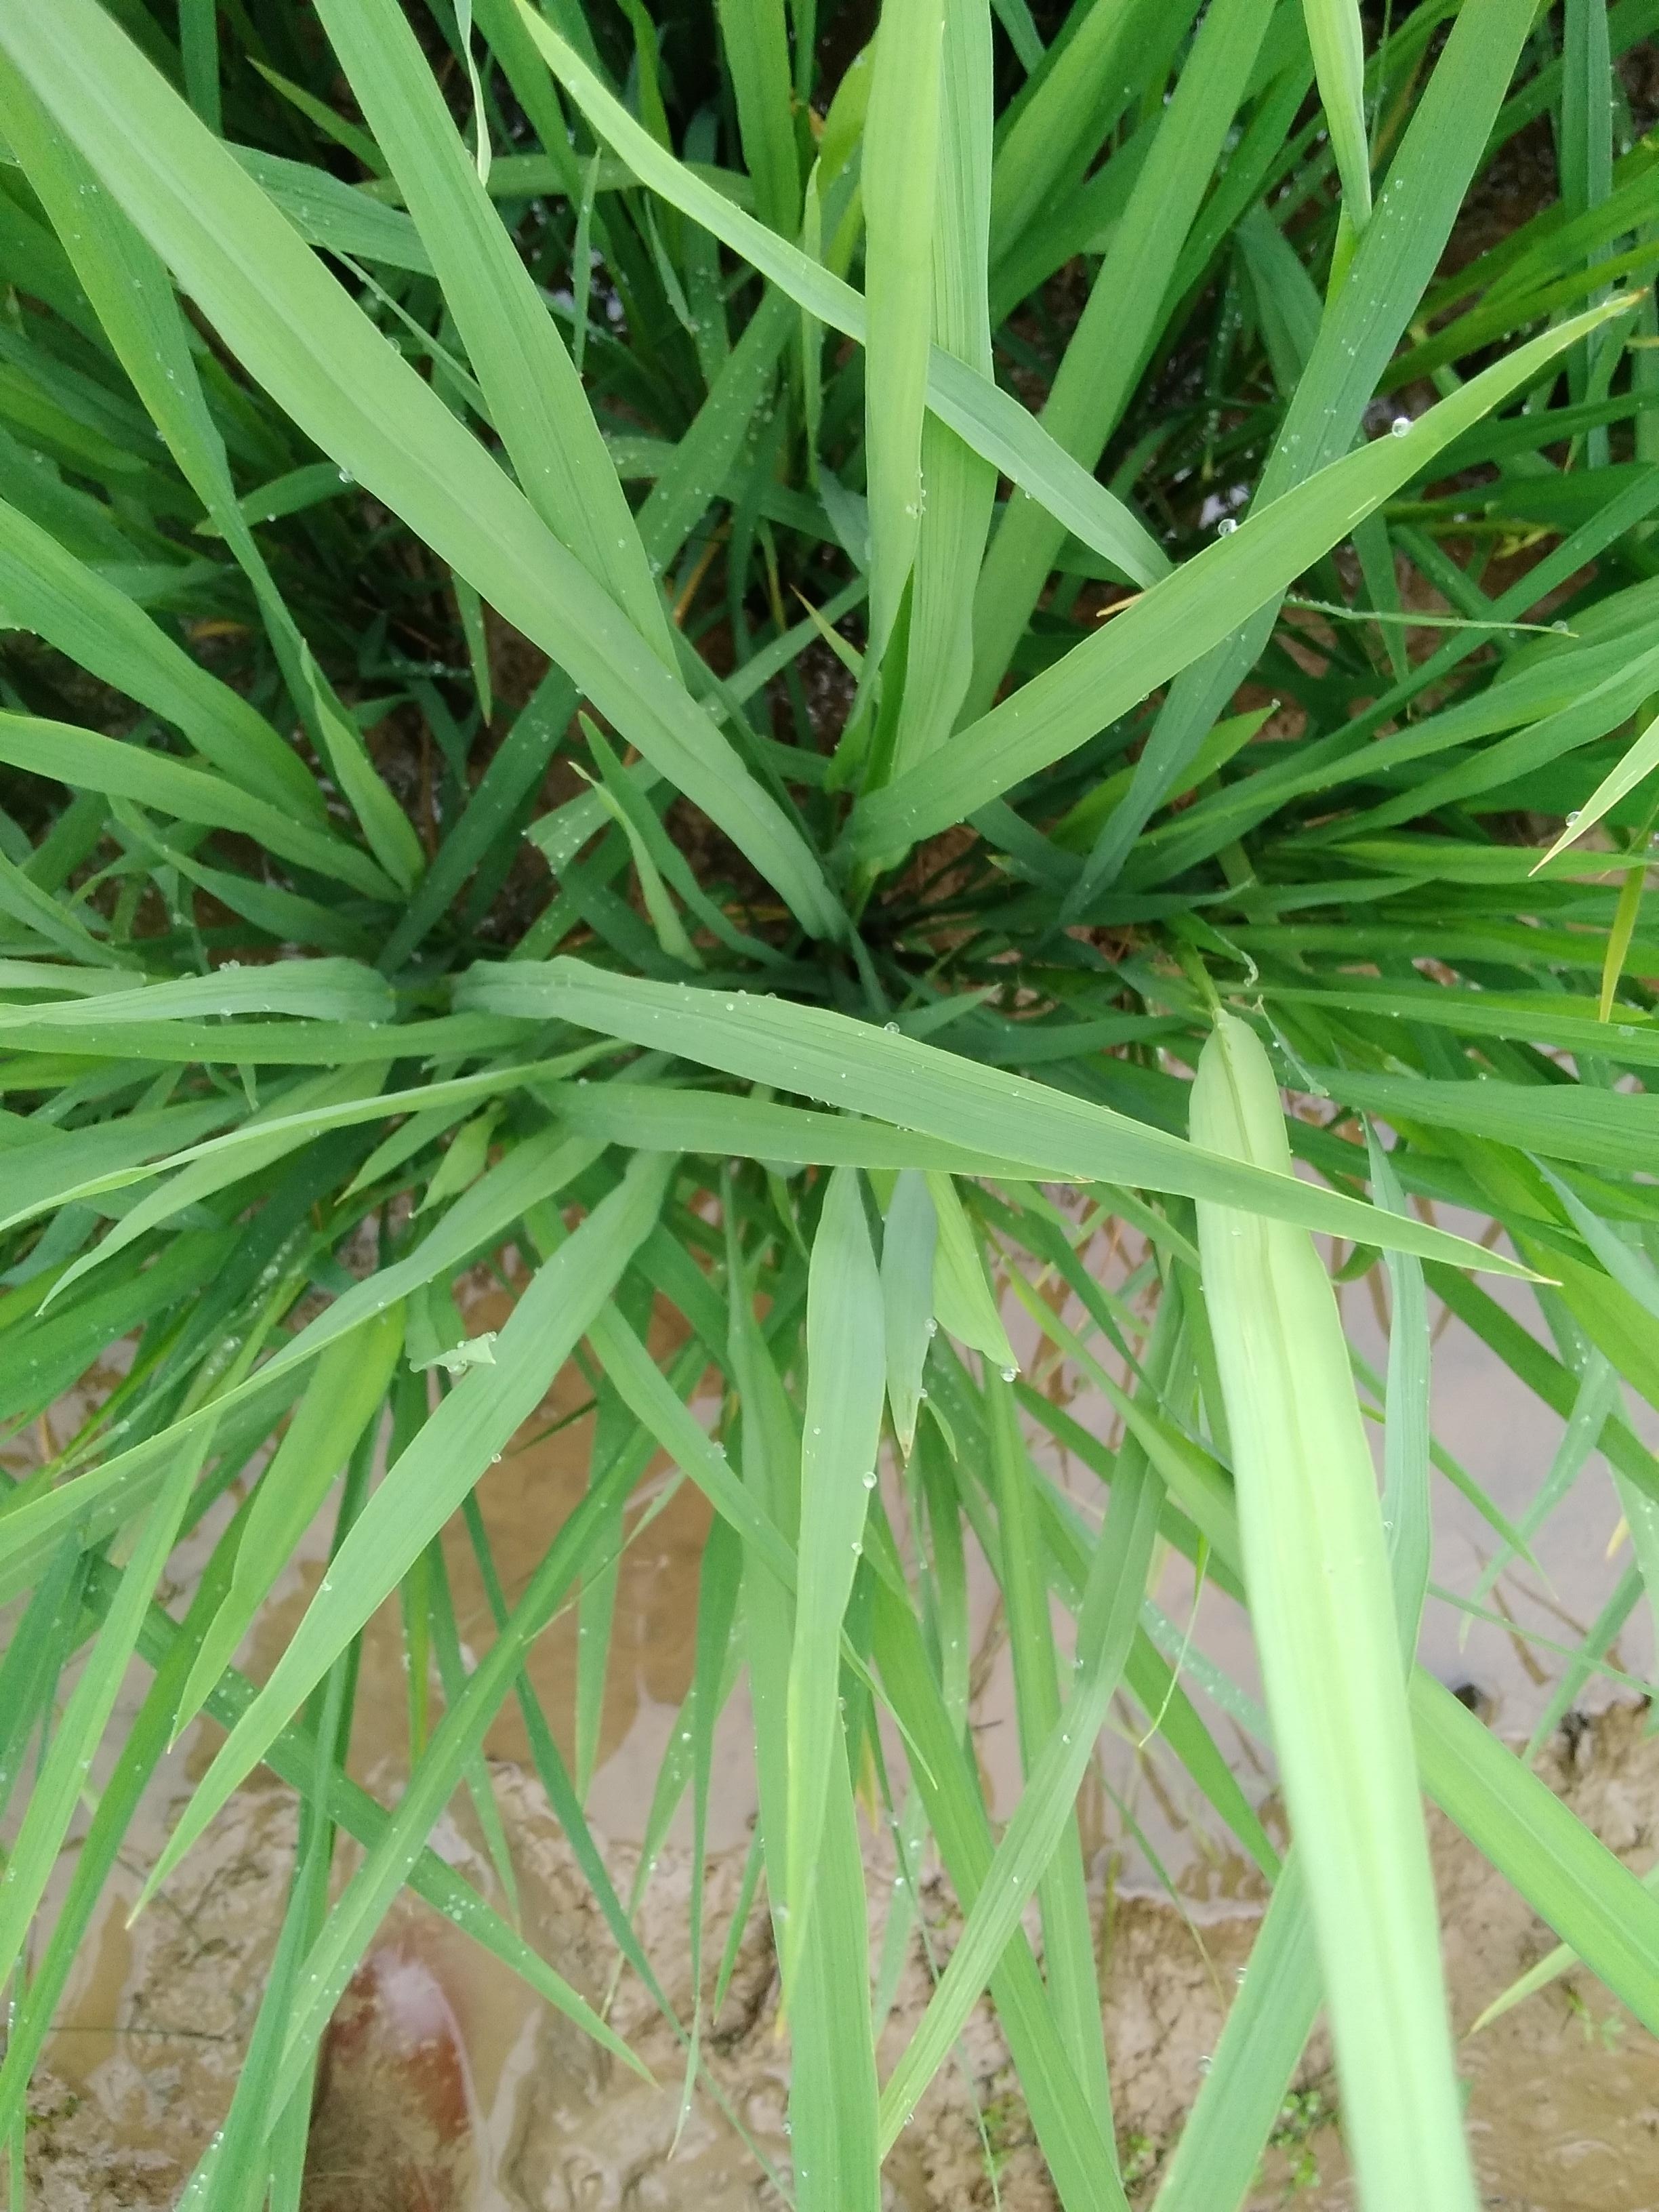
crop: rice
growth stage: booting
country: Nigeria
